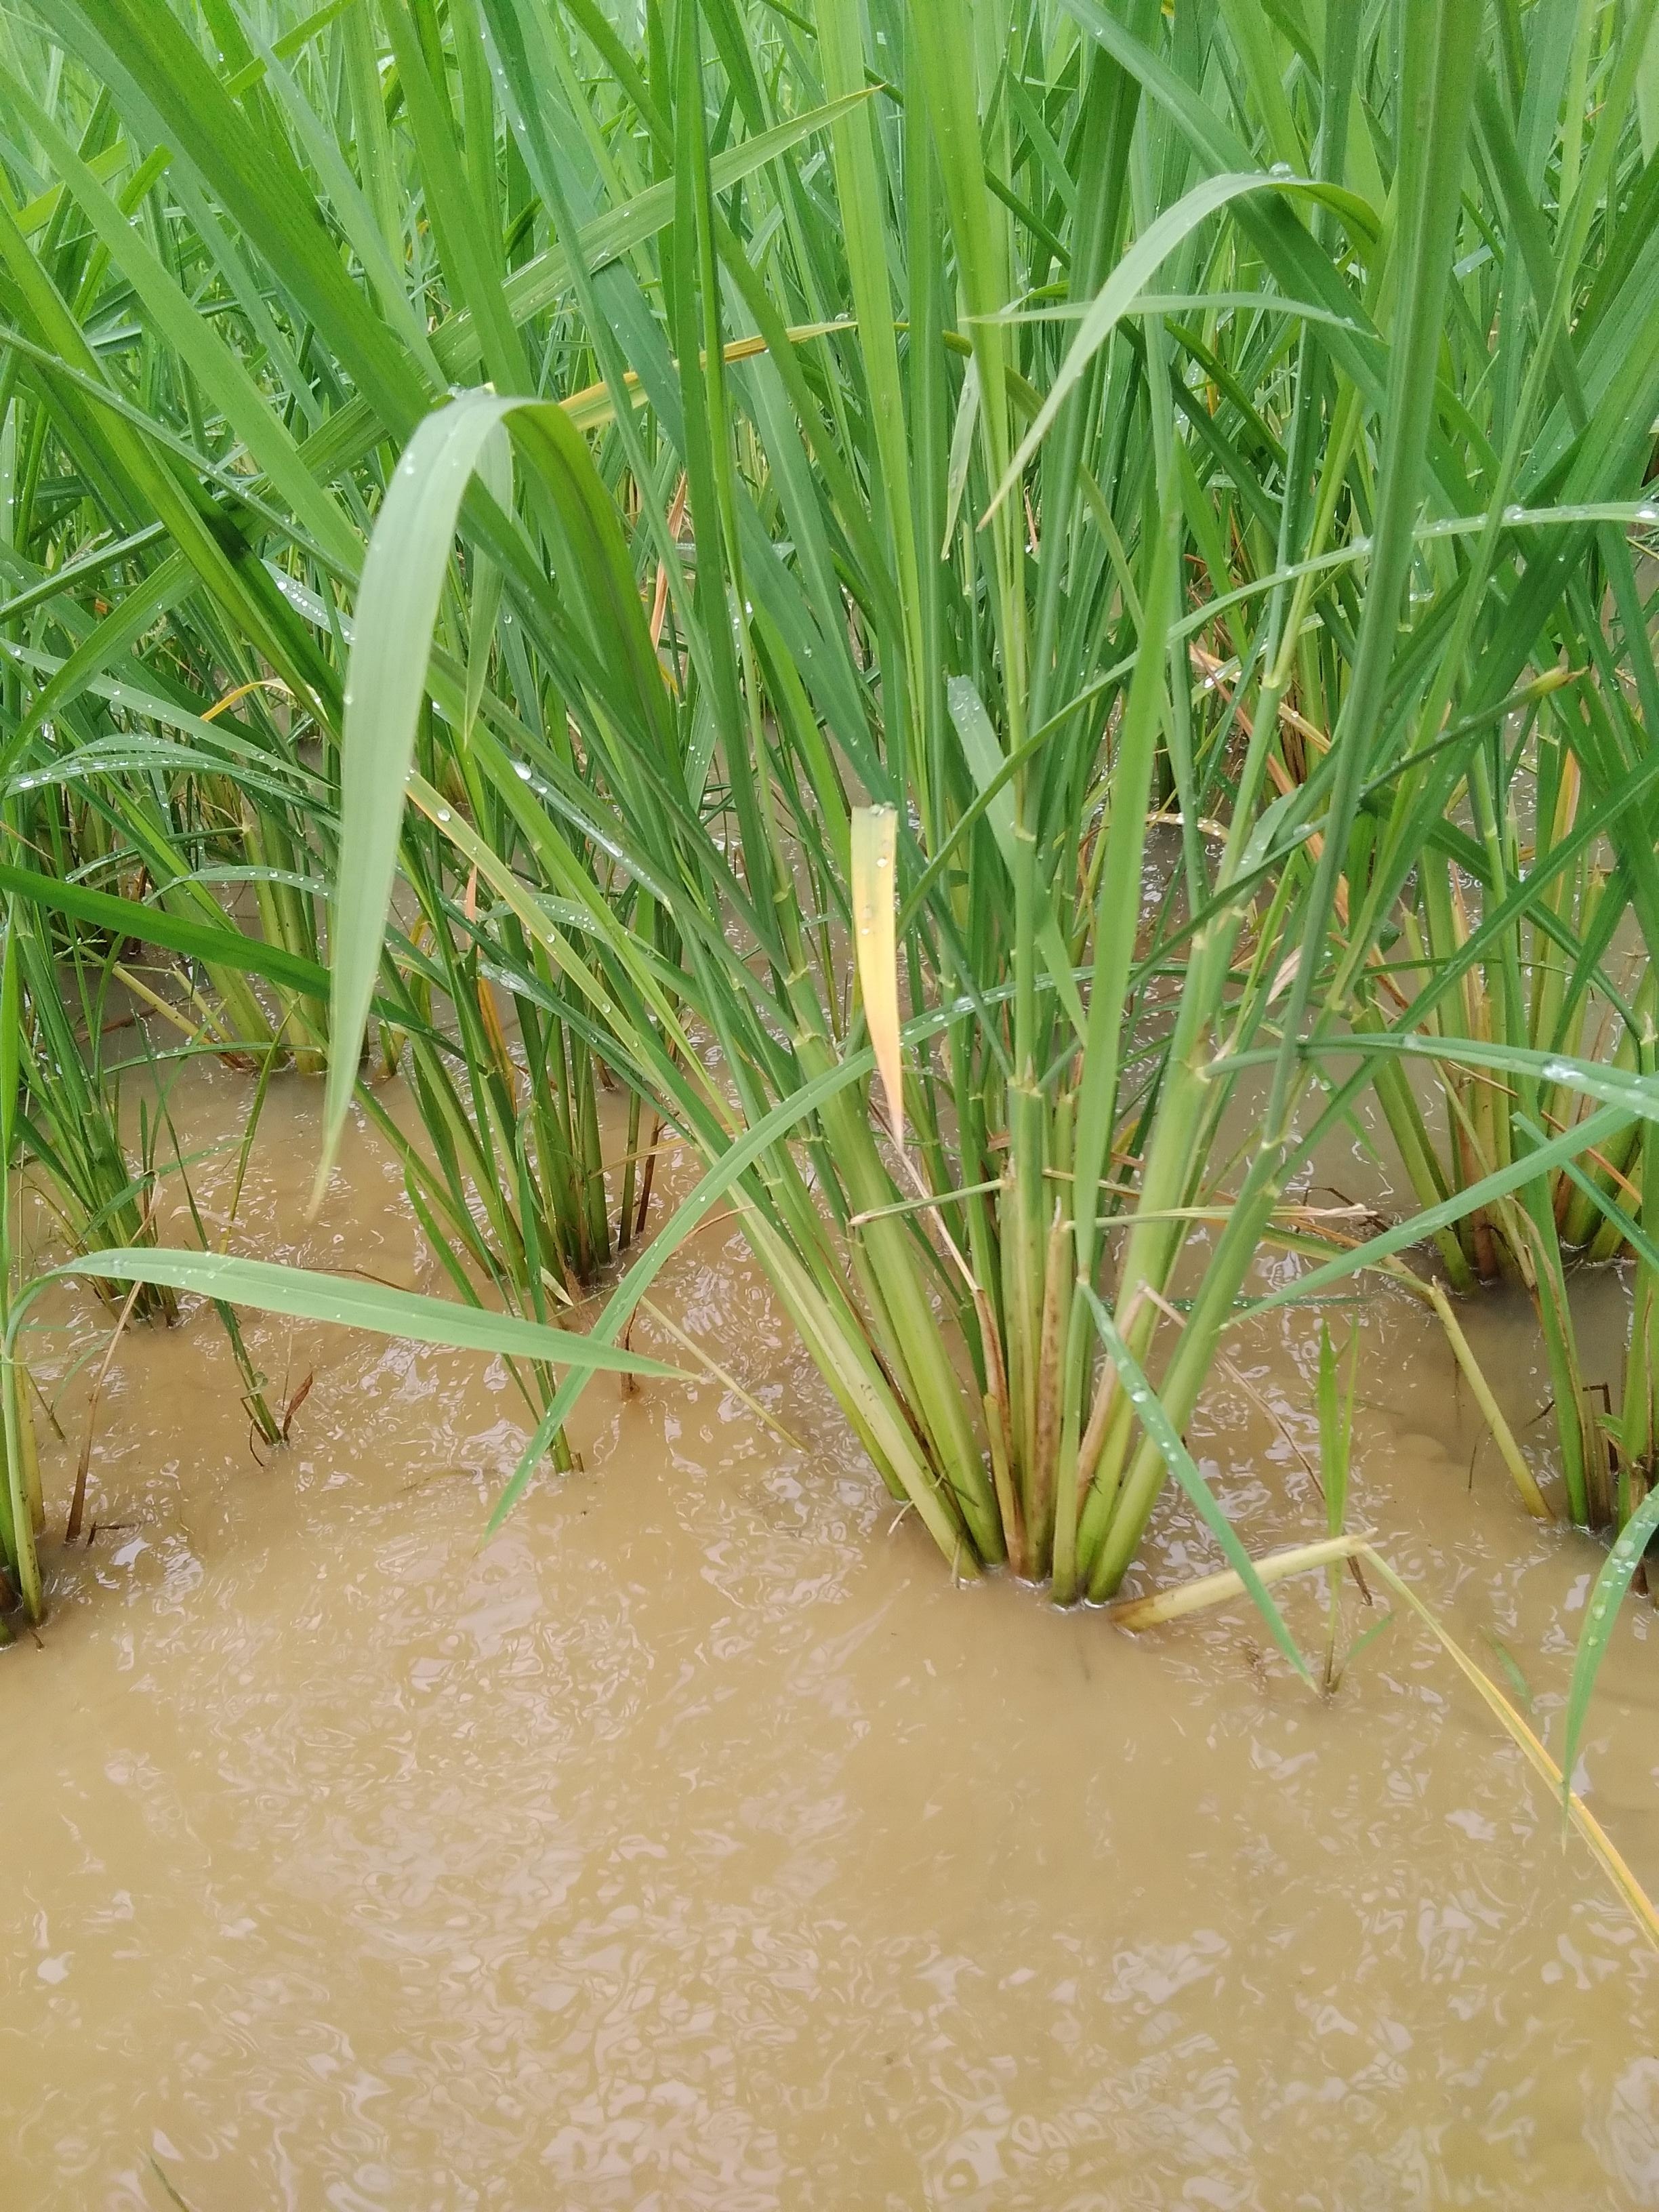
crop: rice
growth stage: elongation stem
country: Nigeria
